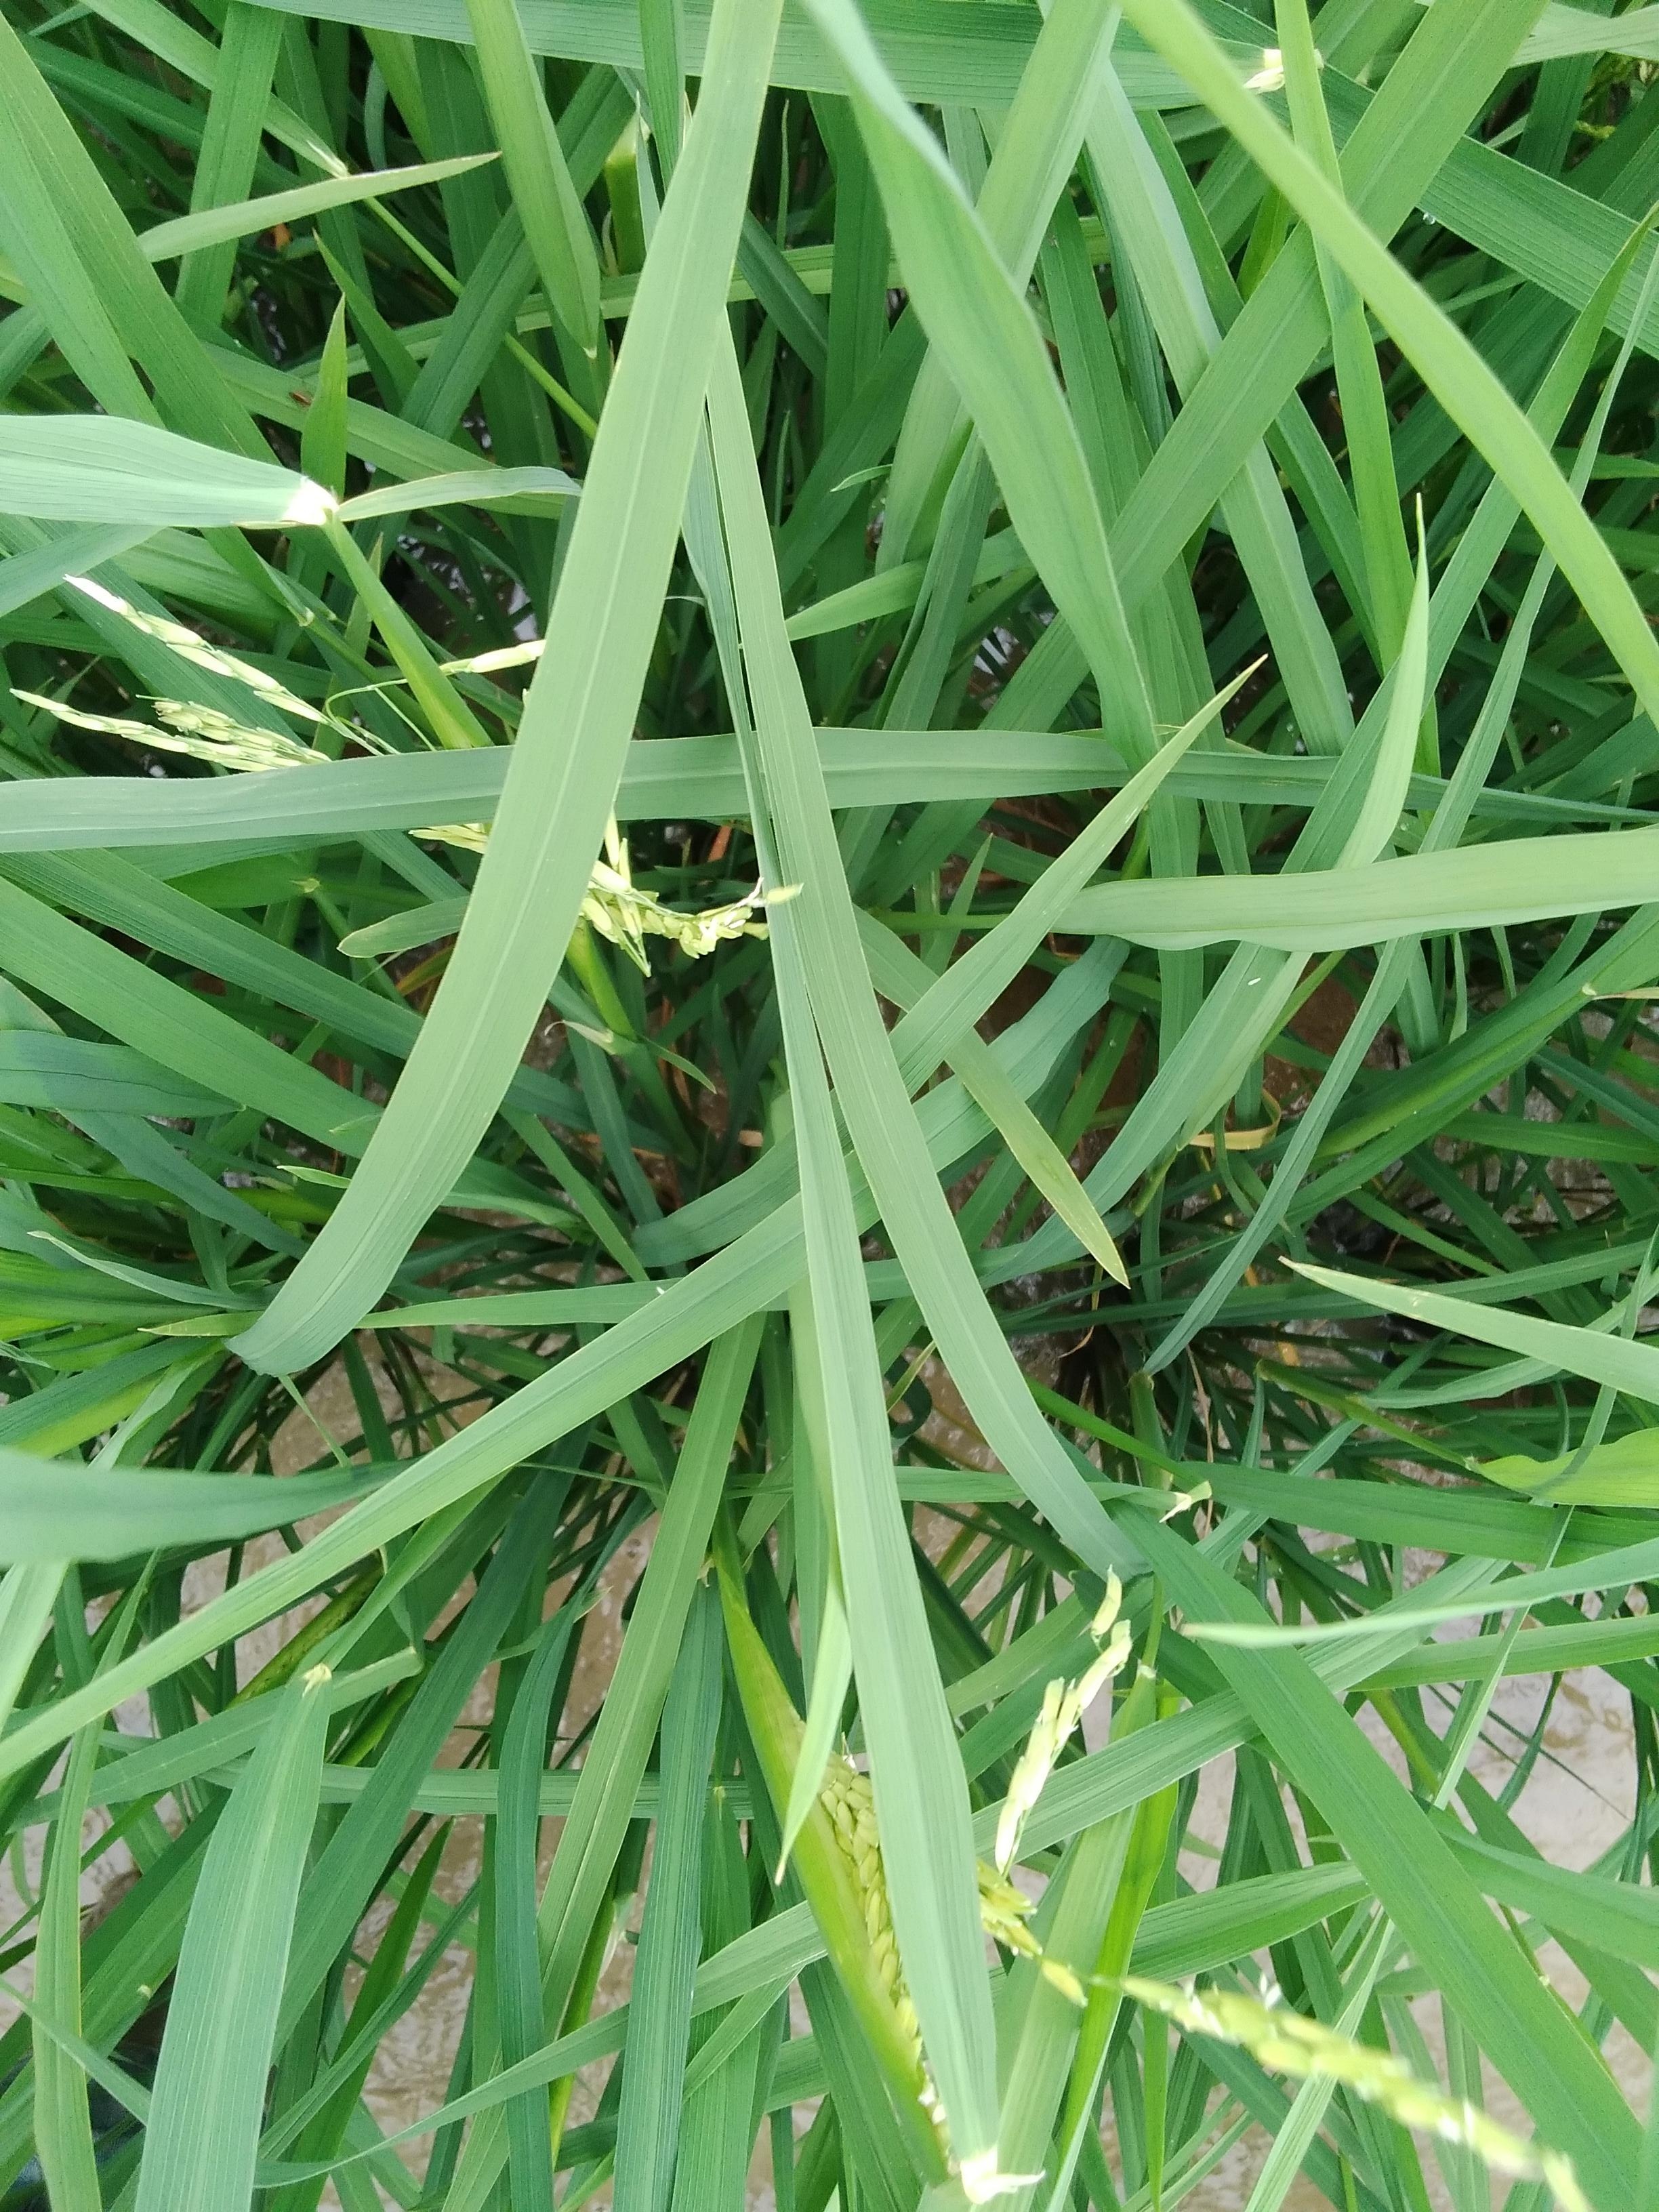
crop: rice
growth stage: heading
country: Nigeria
